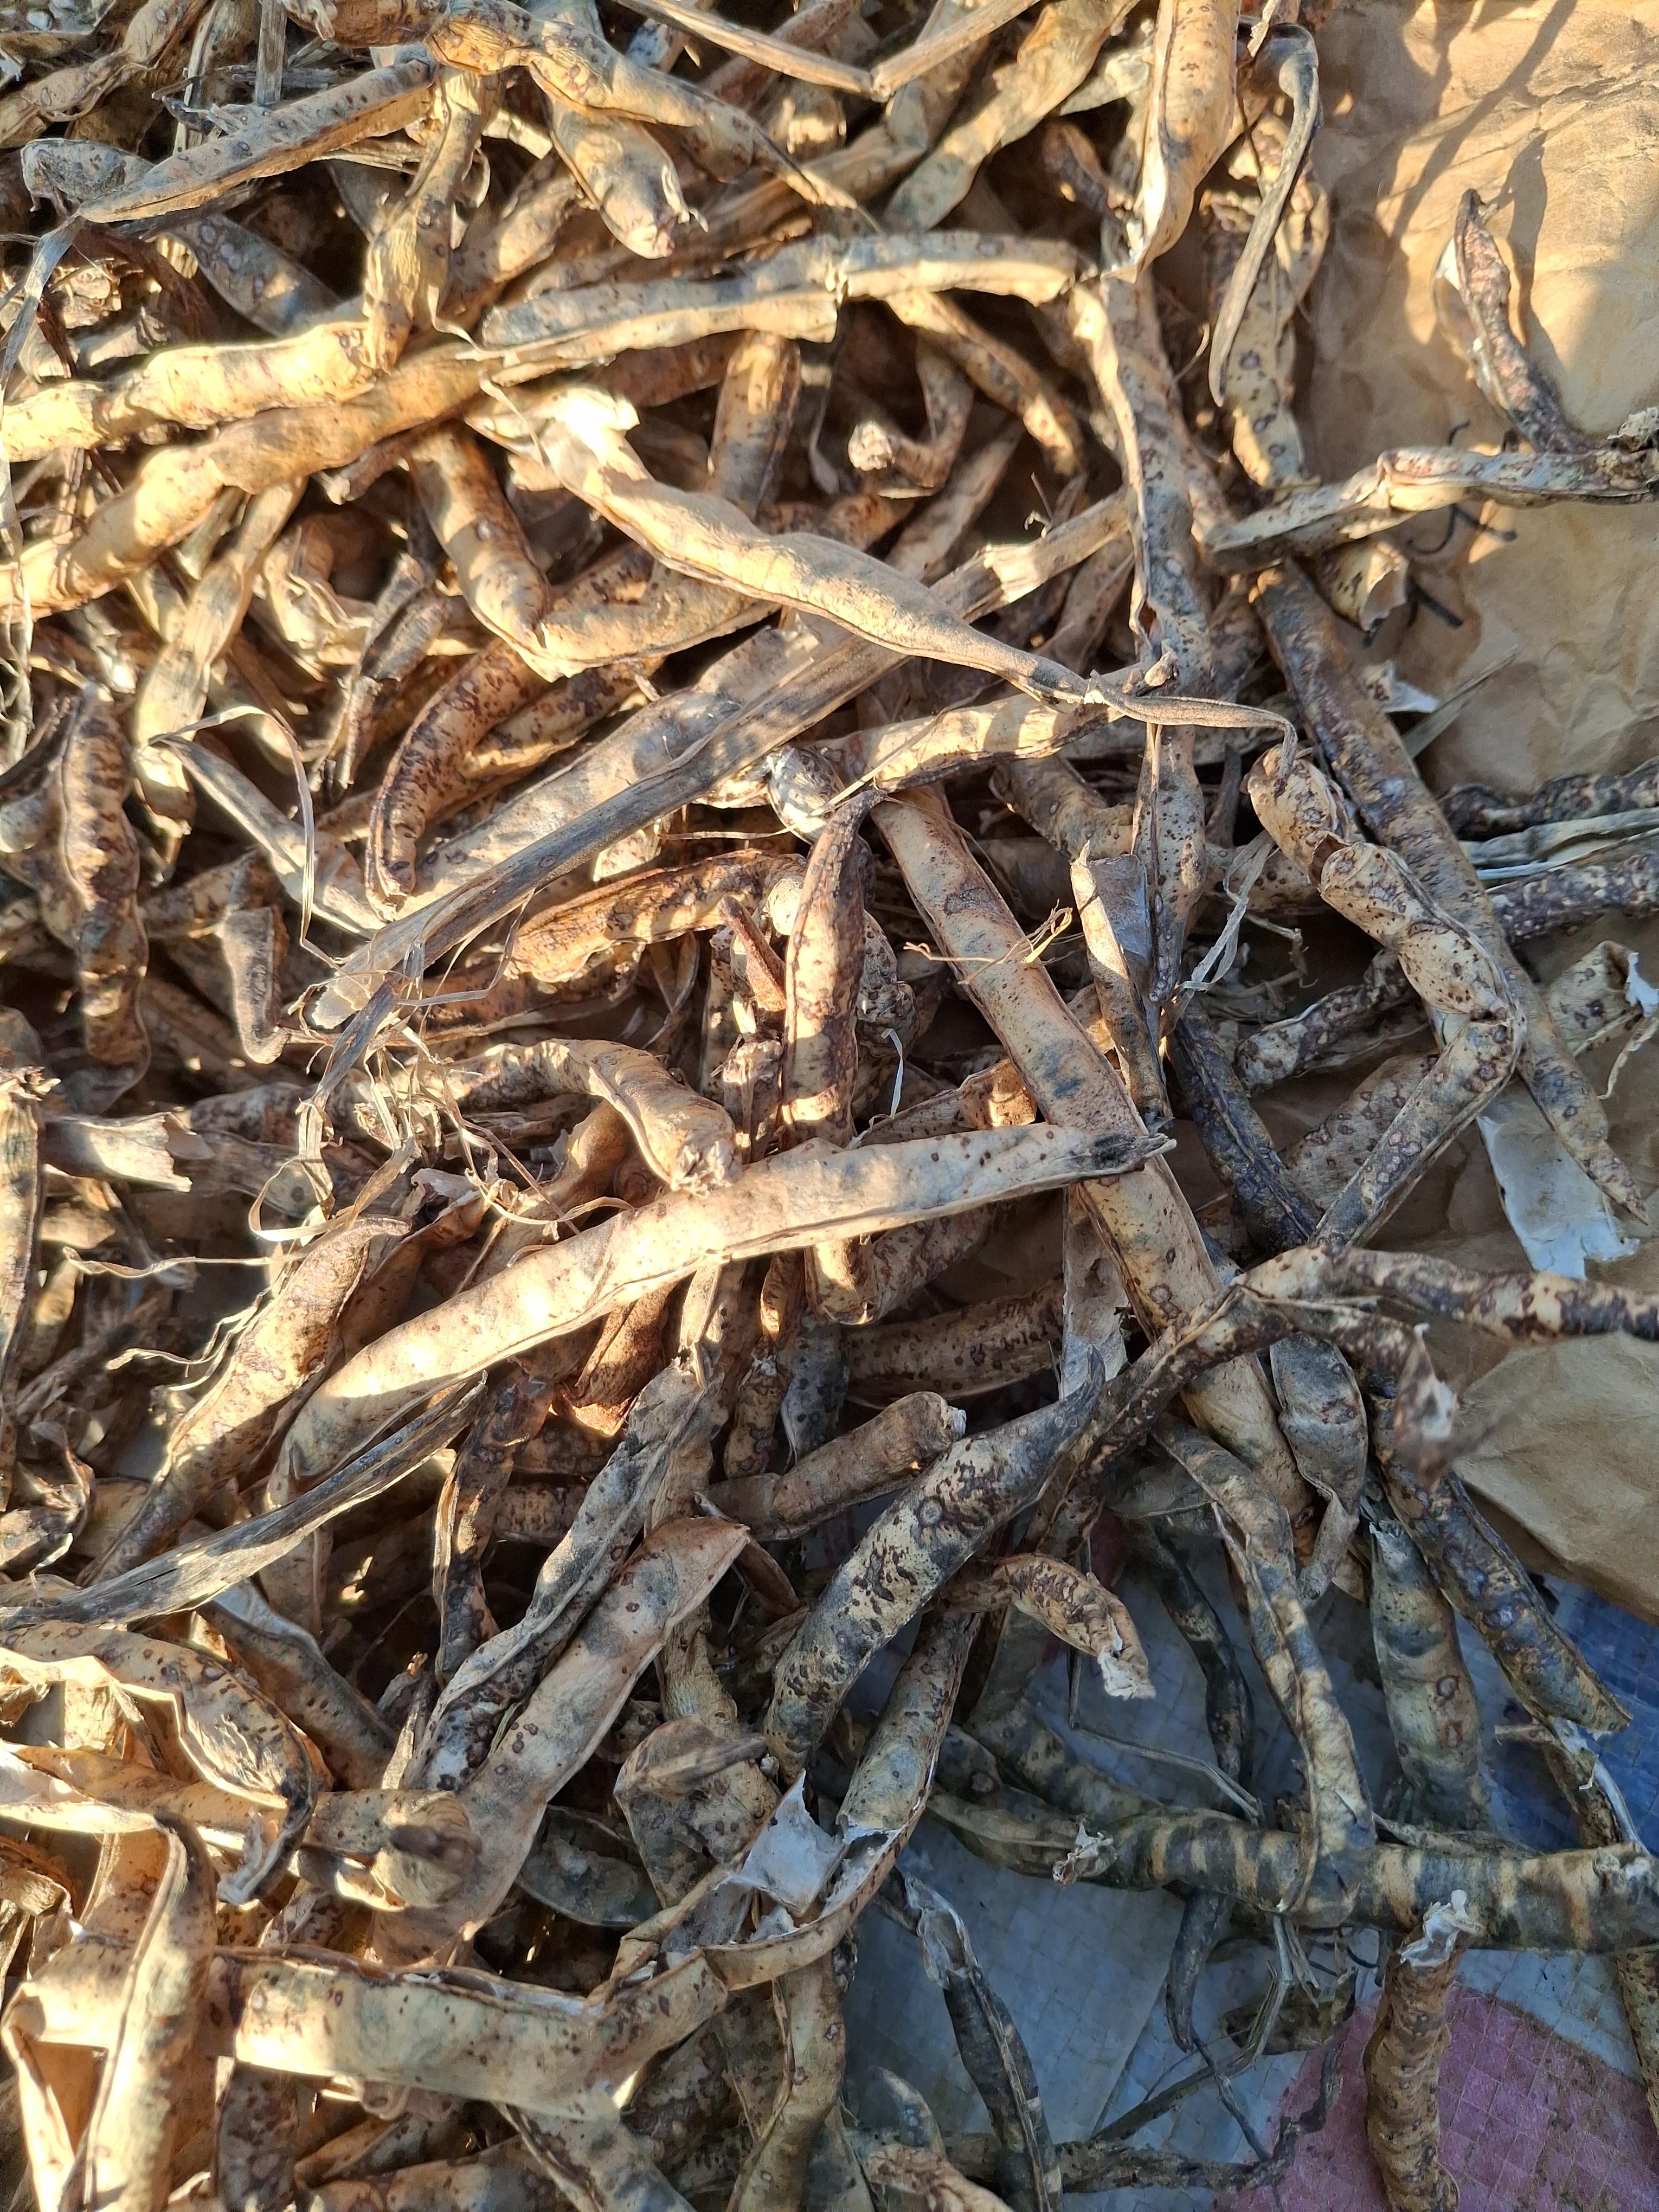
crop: cowpea
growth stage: harvest
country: Nigeria
